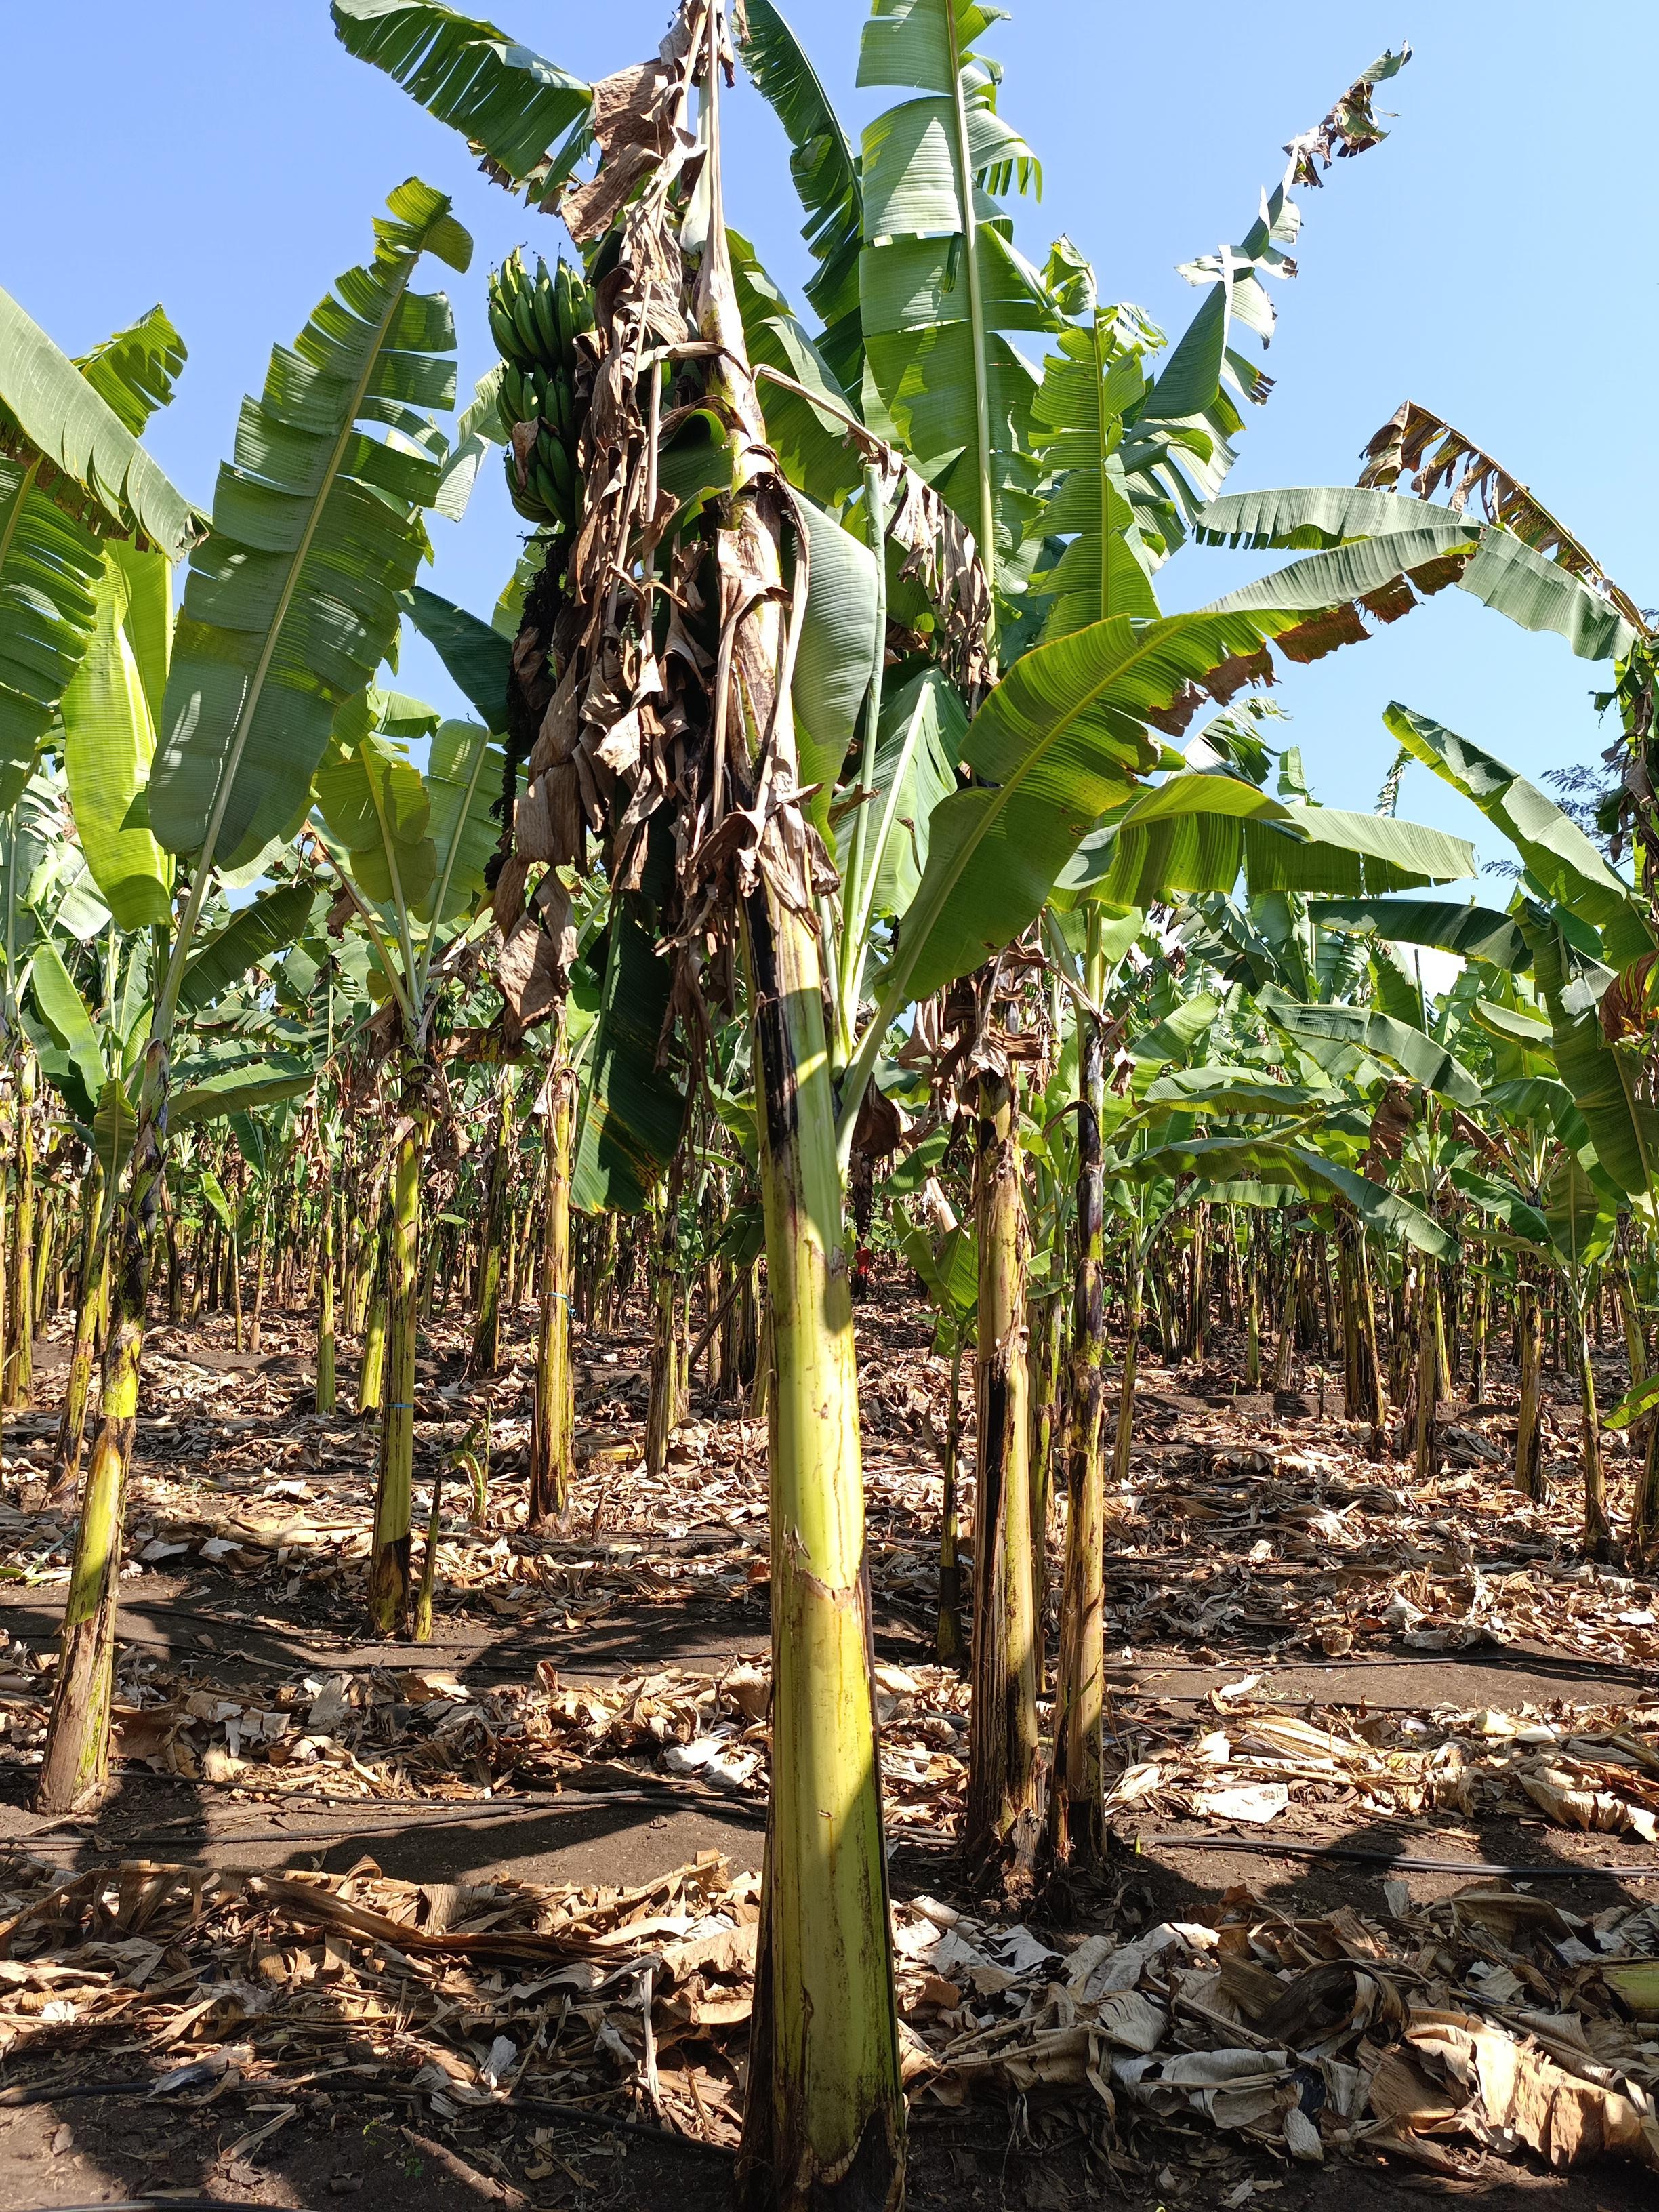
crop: banana
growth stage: development fruit
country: Tanzania
